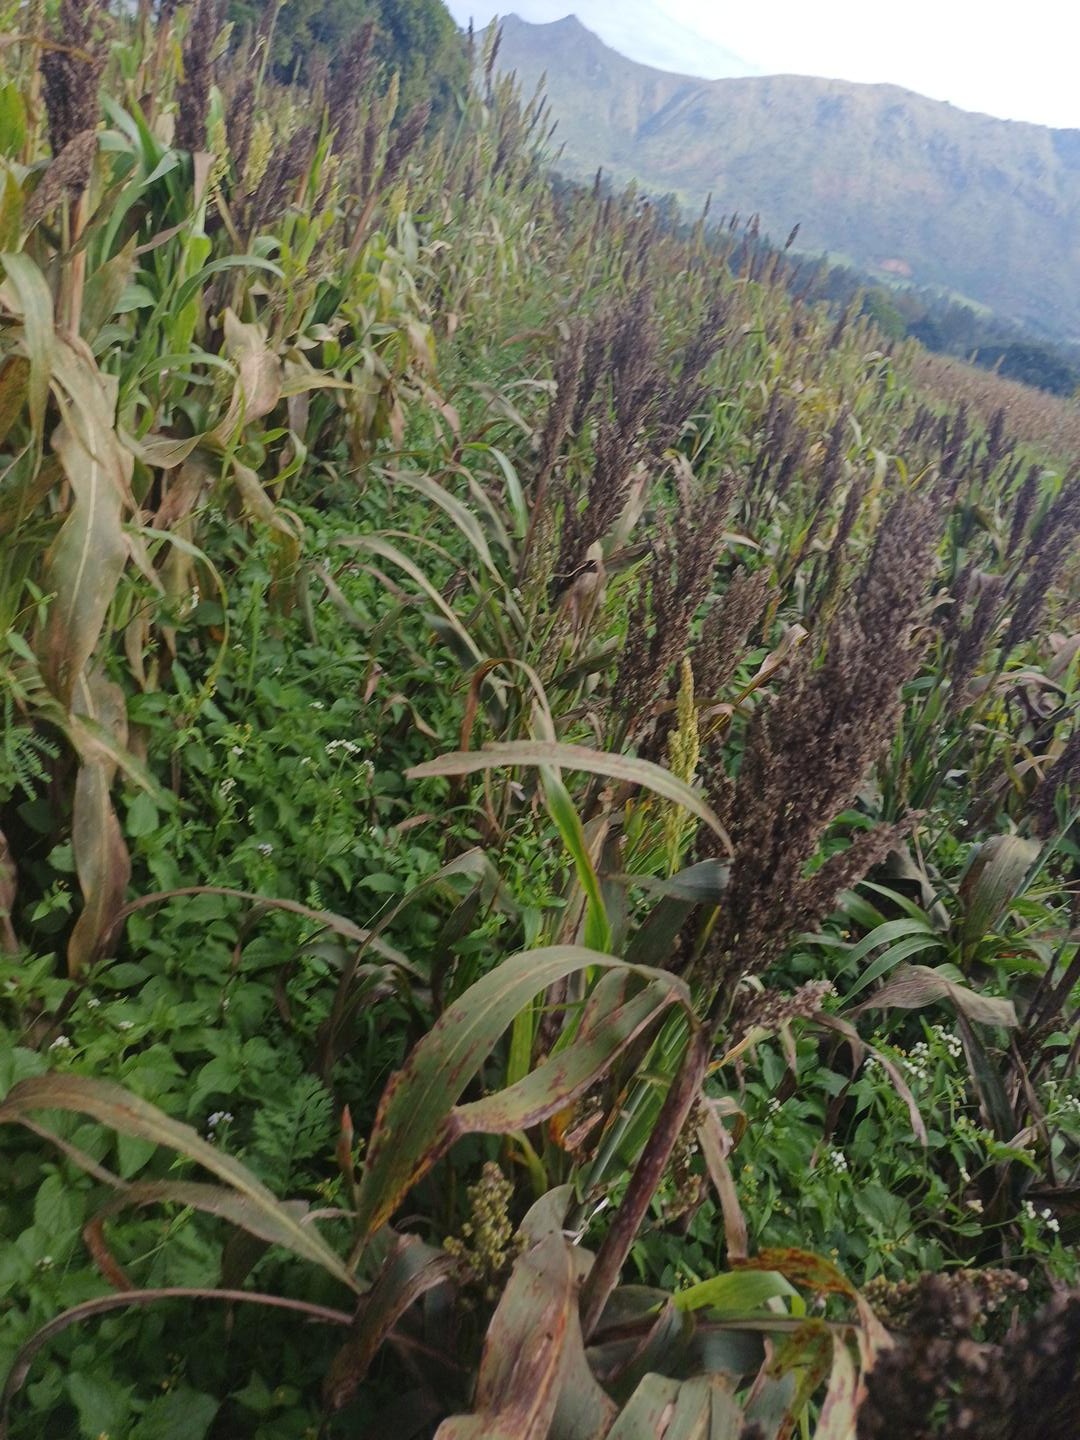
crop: sorghum
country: Kenya
